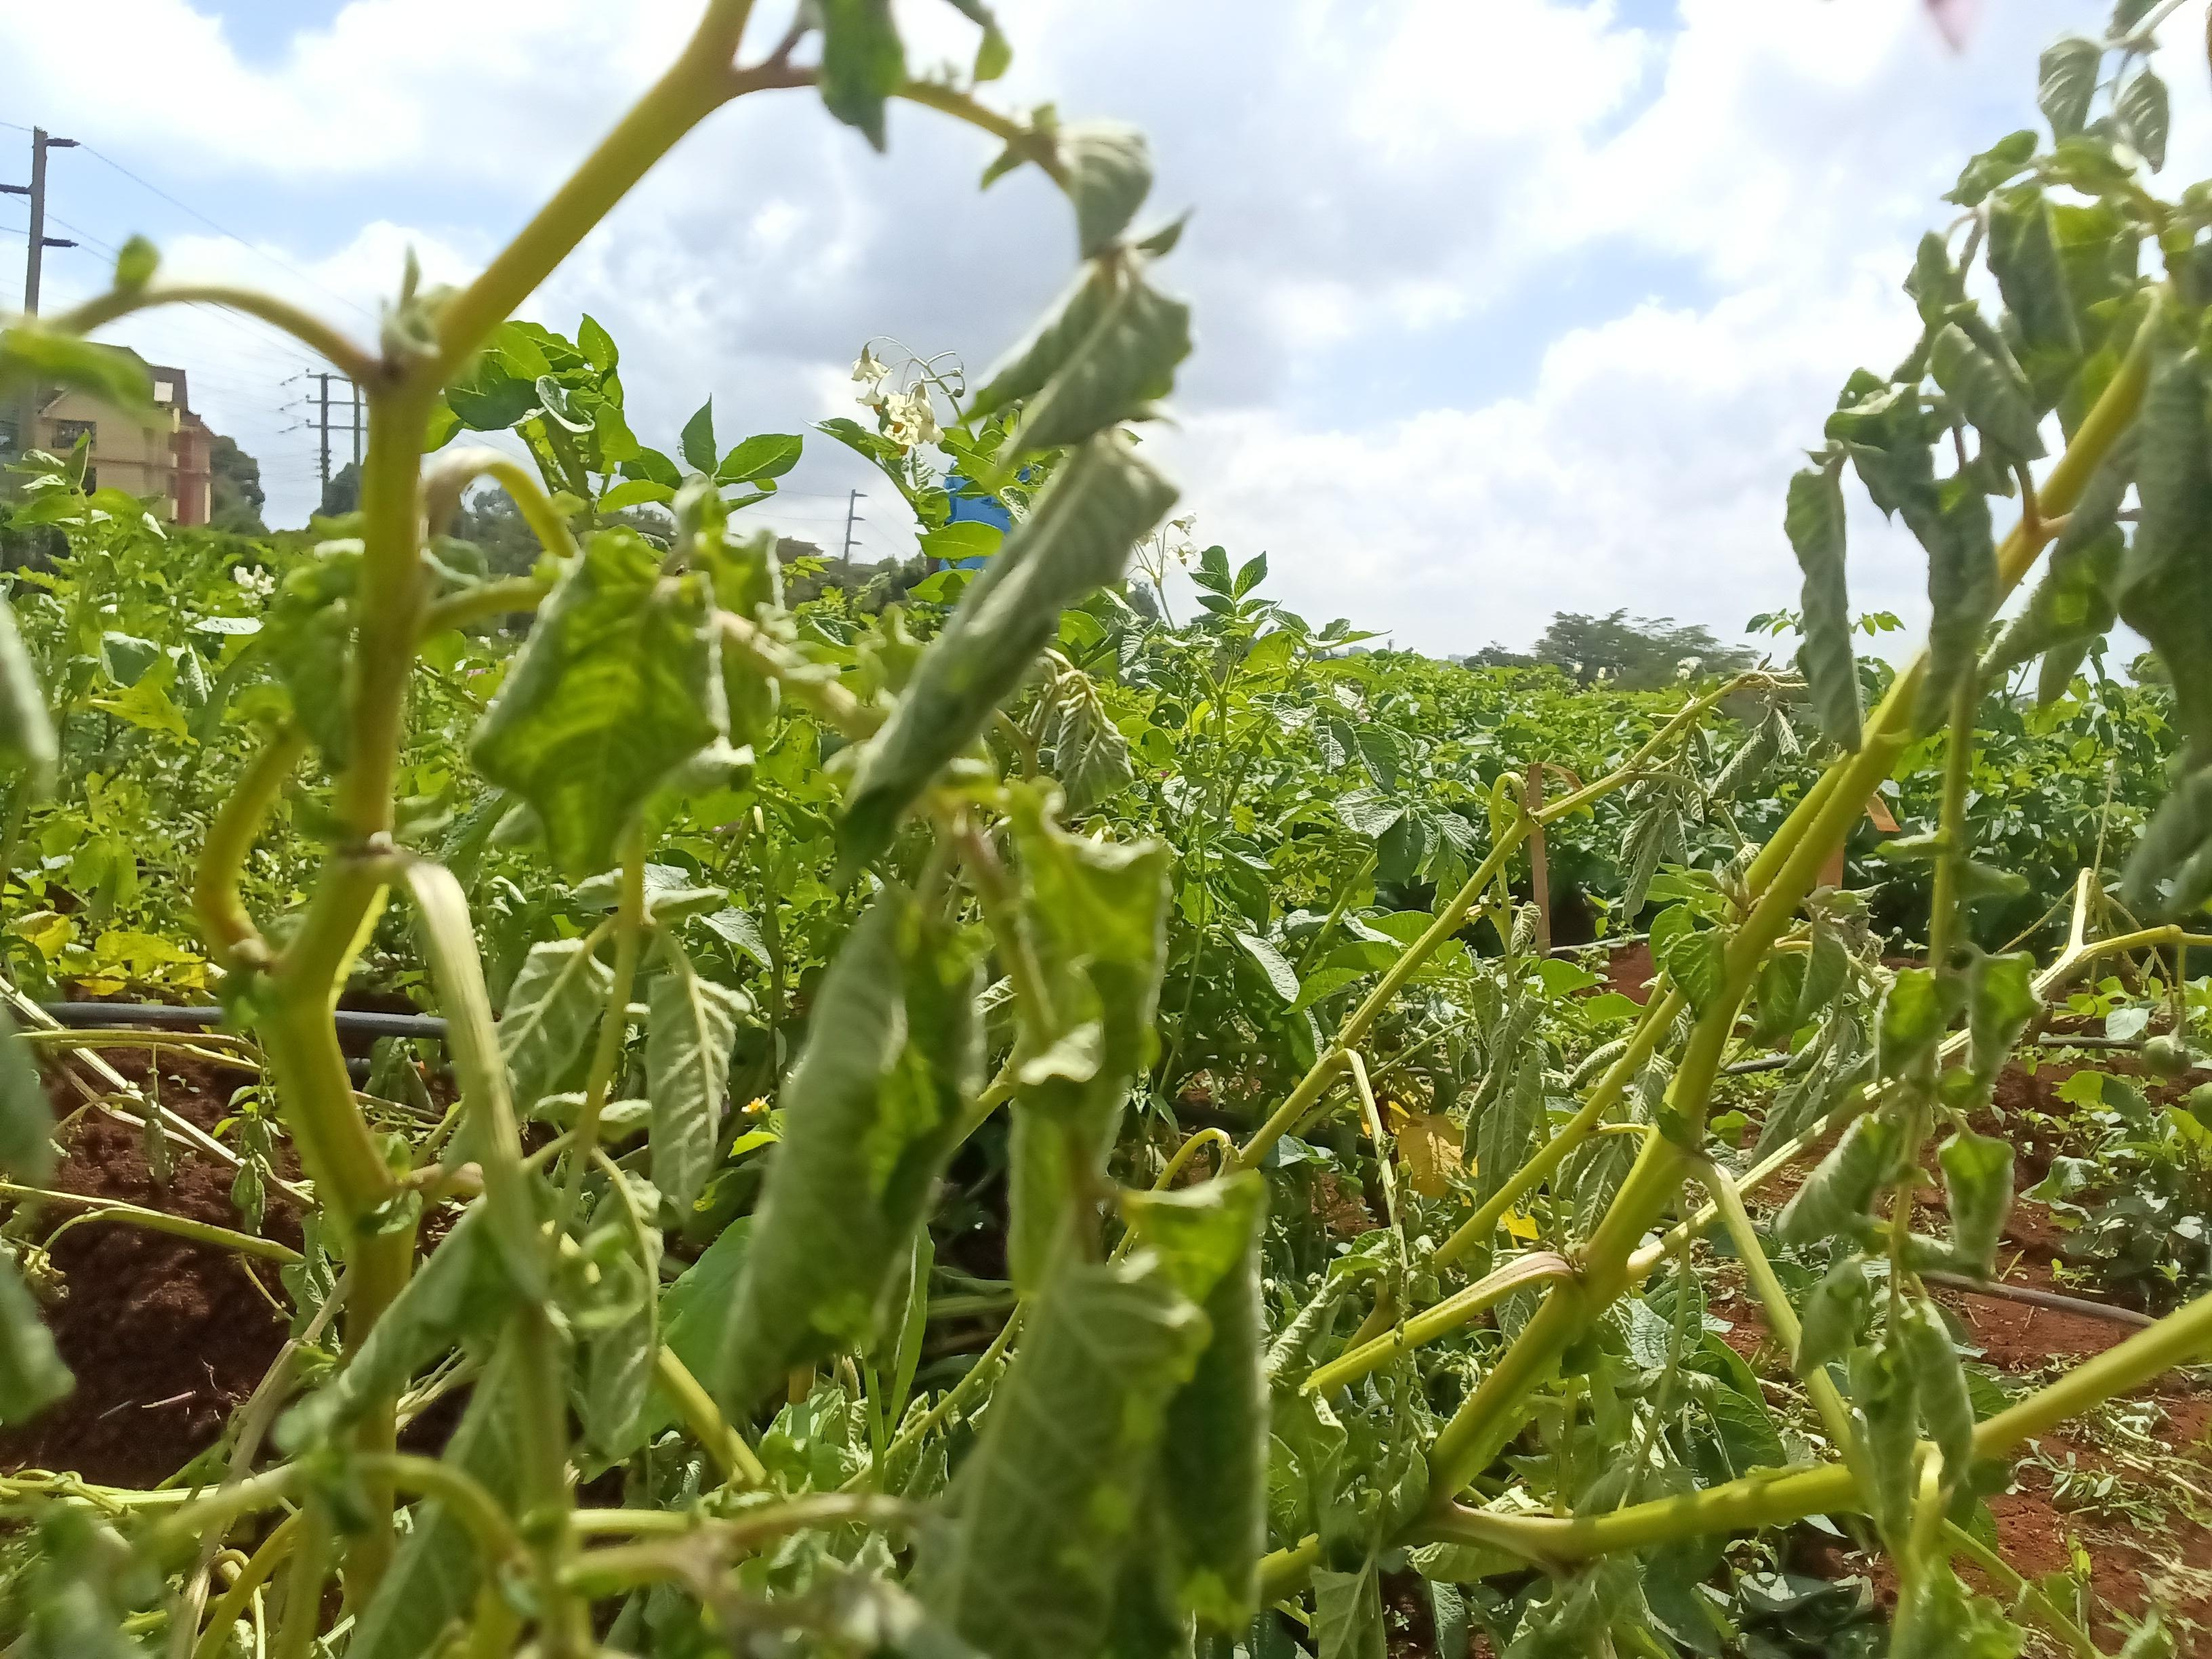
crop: potato
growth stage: flowering
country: Kenya
